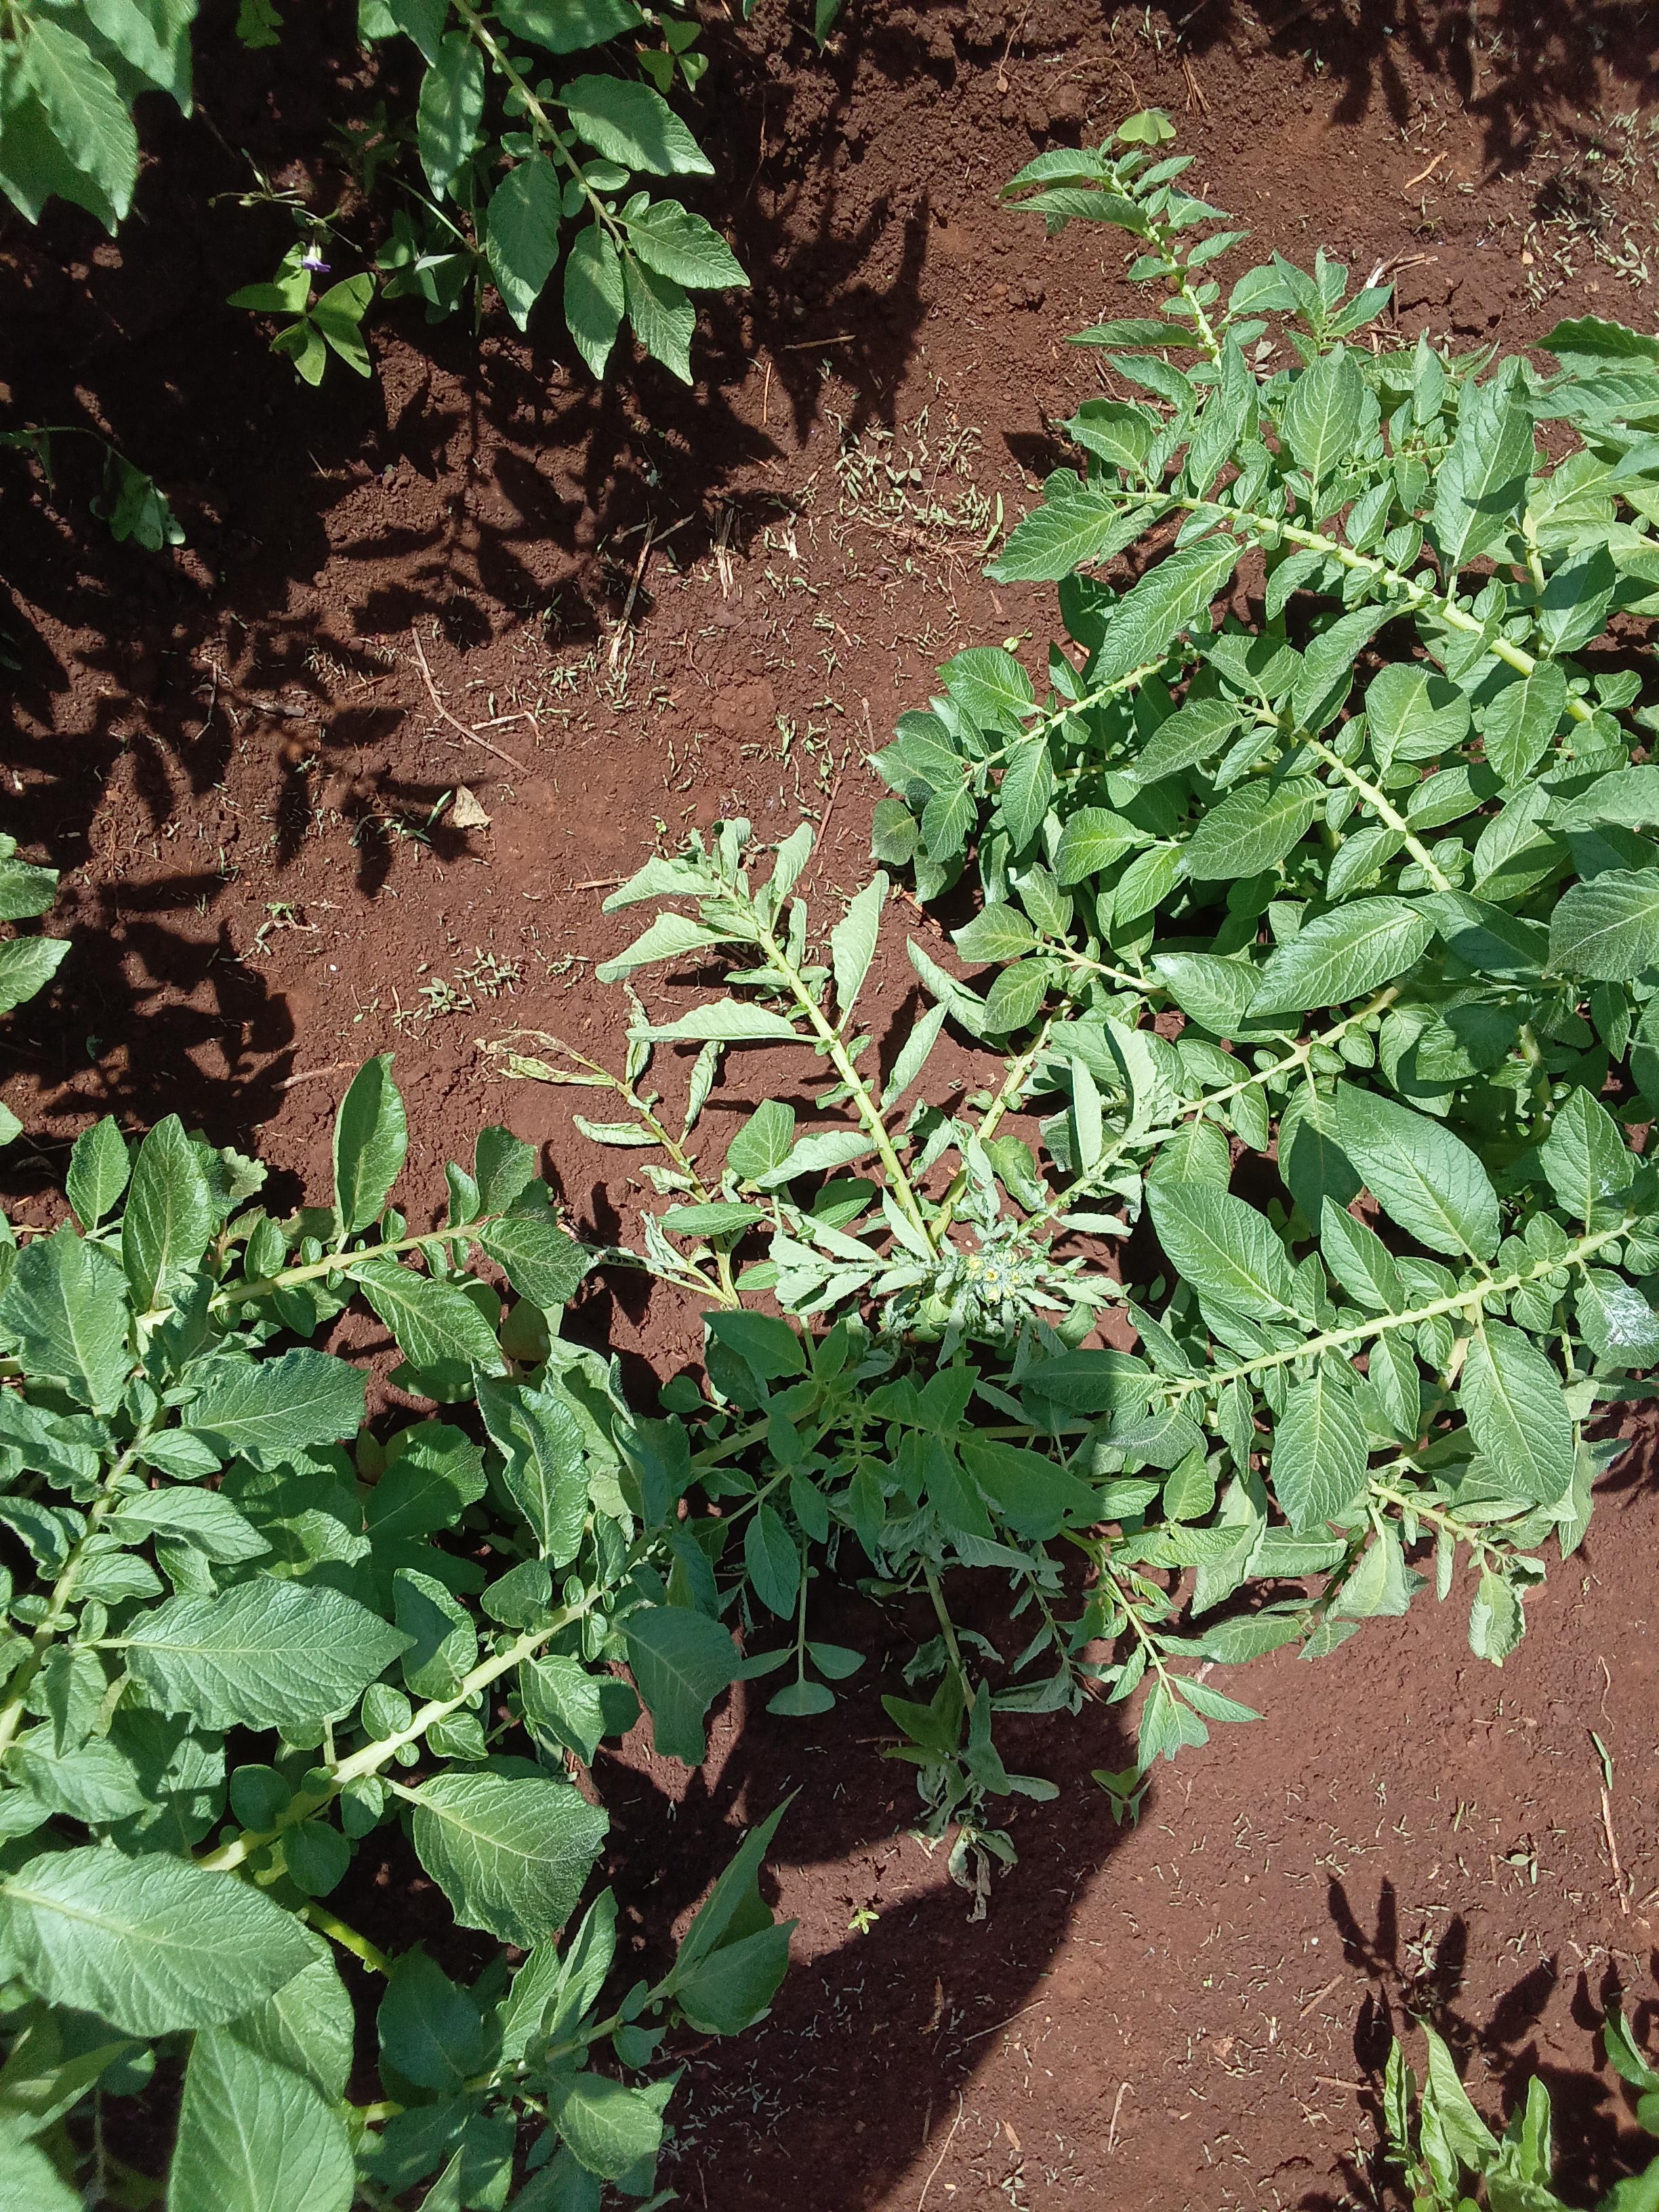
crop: potato
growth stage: vegetative
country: Kenya
